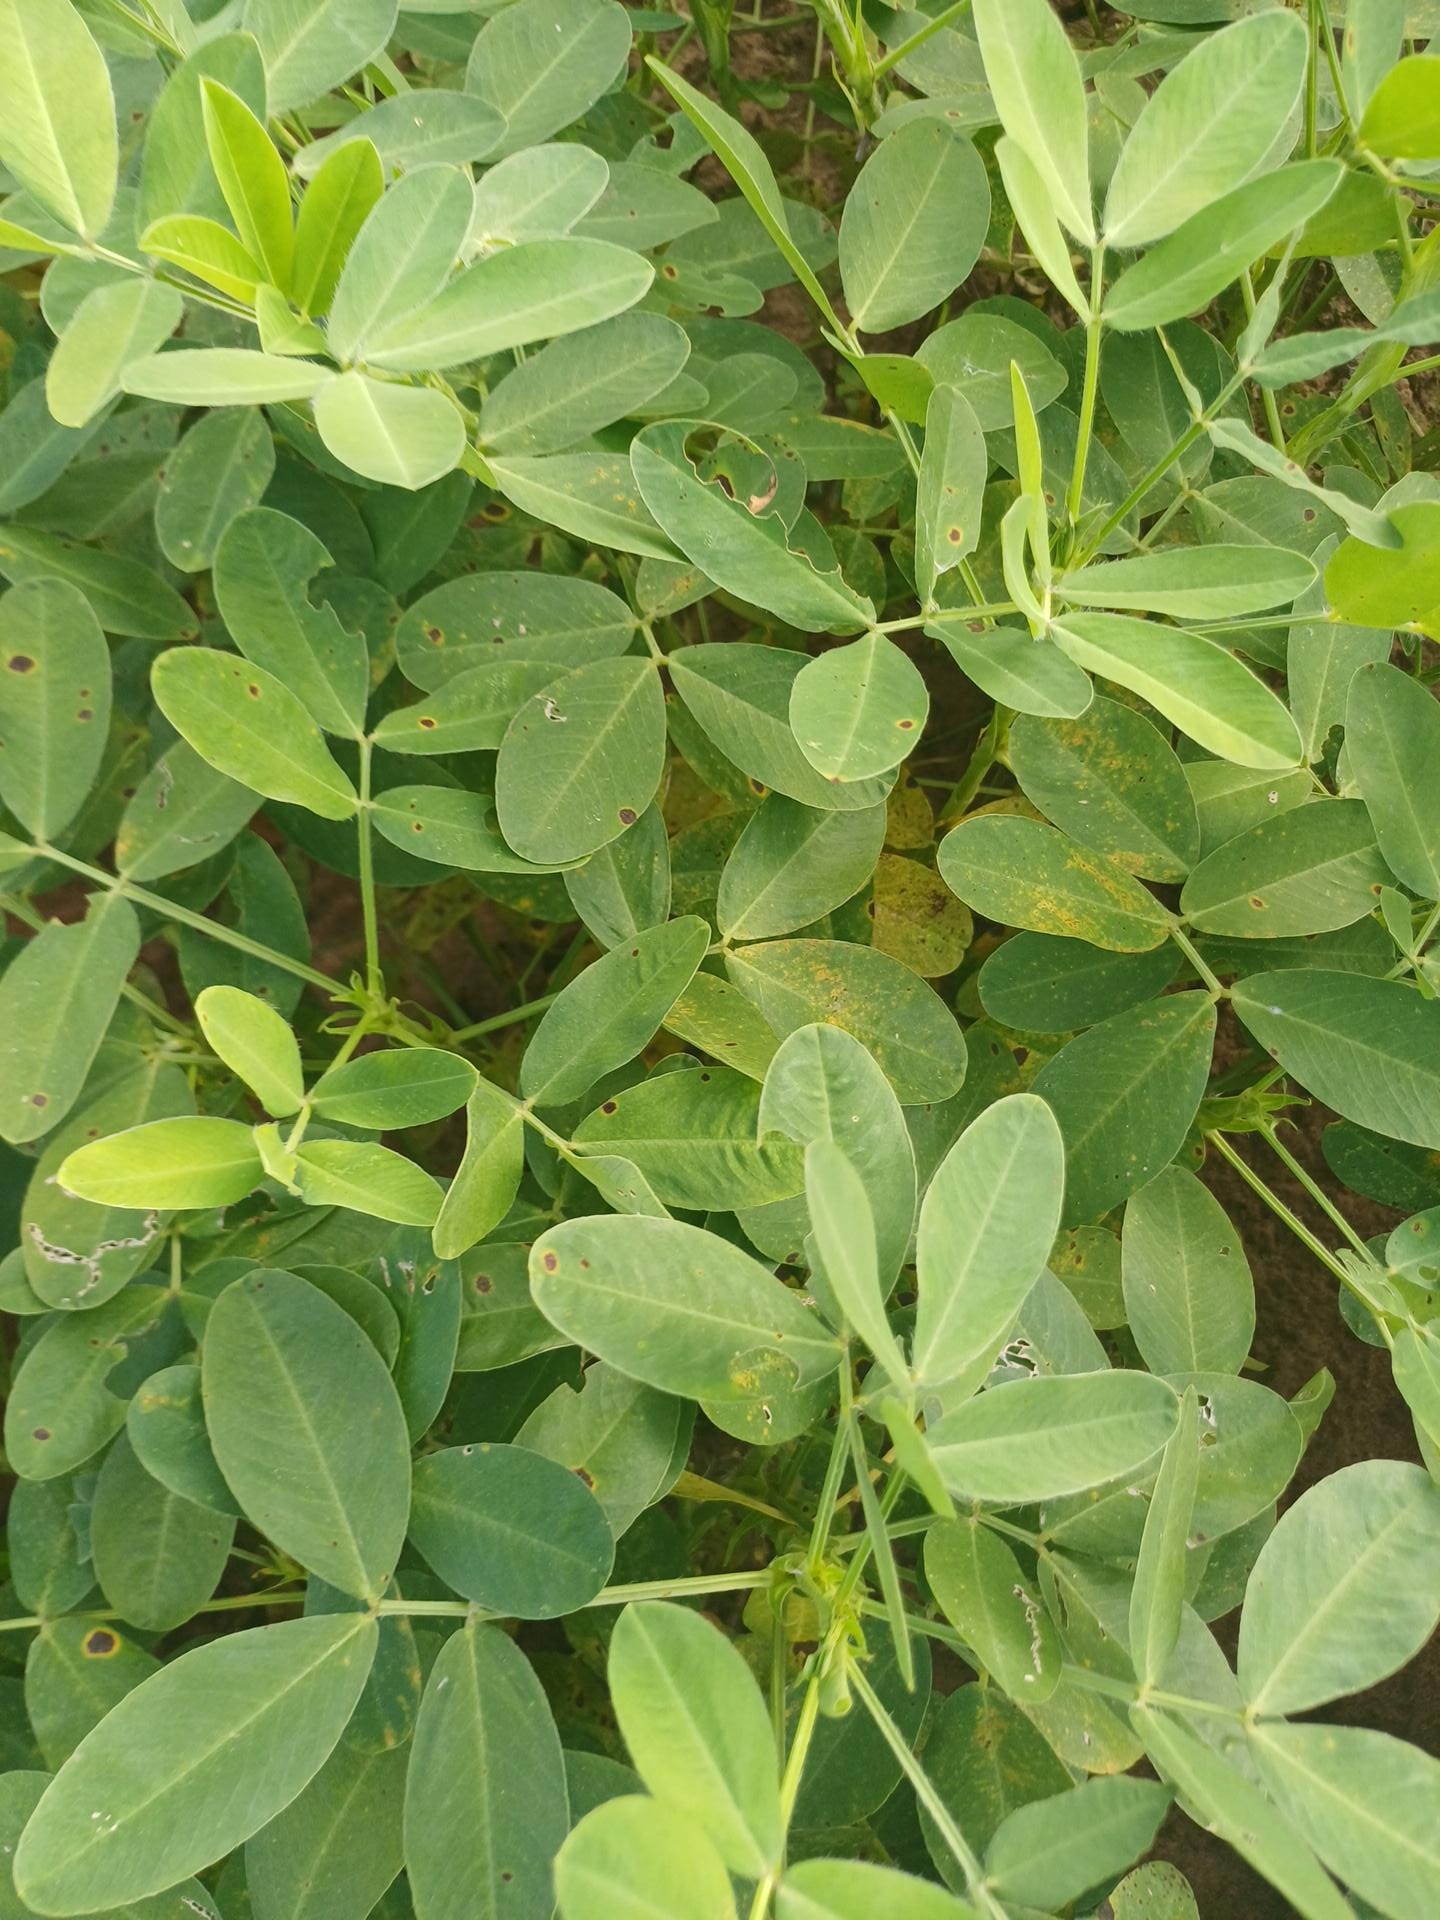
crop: groundnut
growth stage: flowering
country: Senegal
